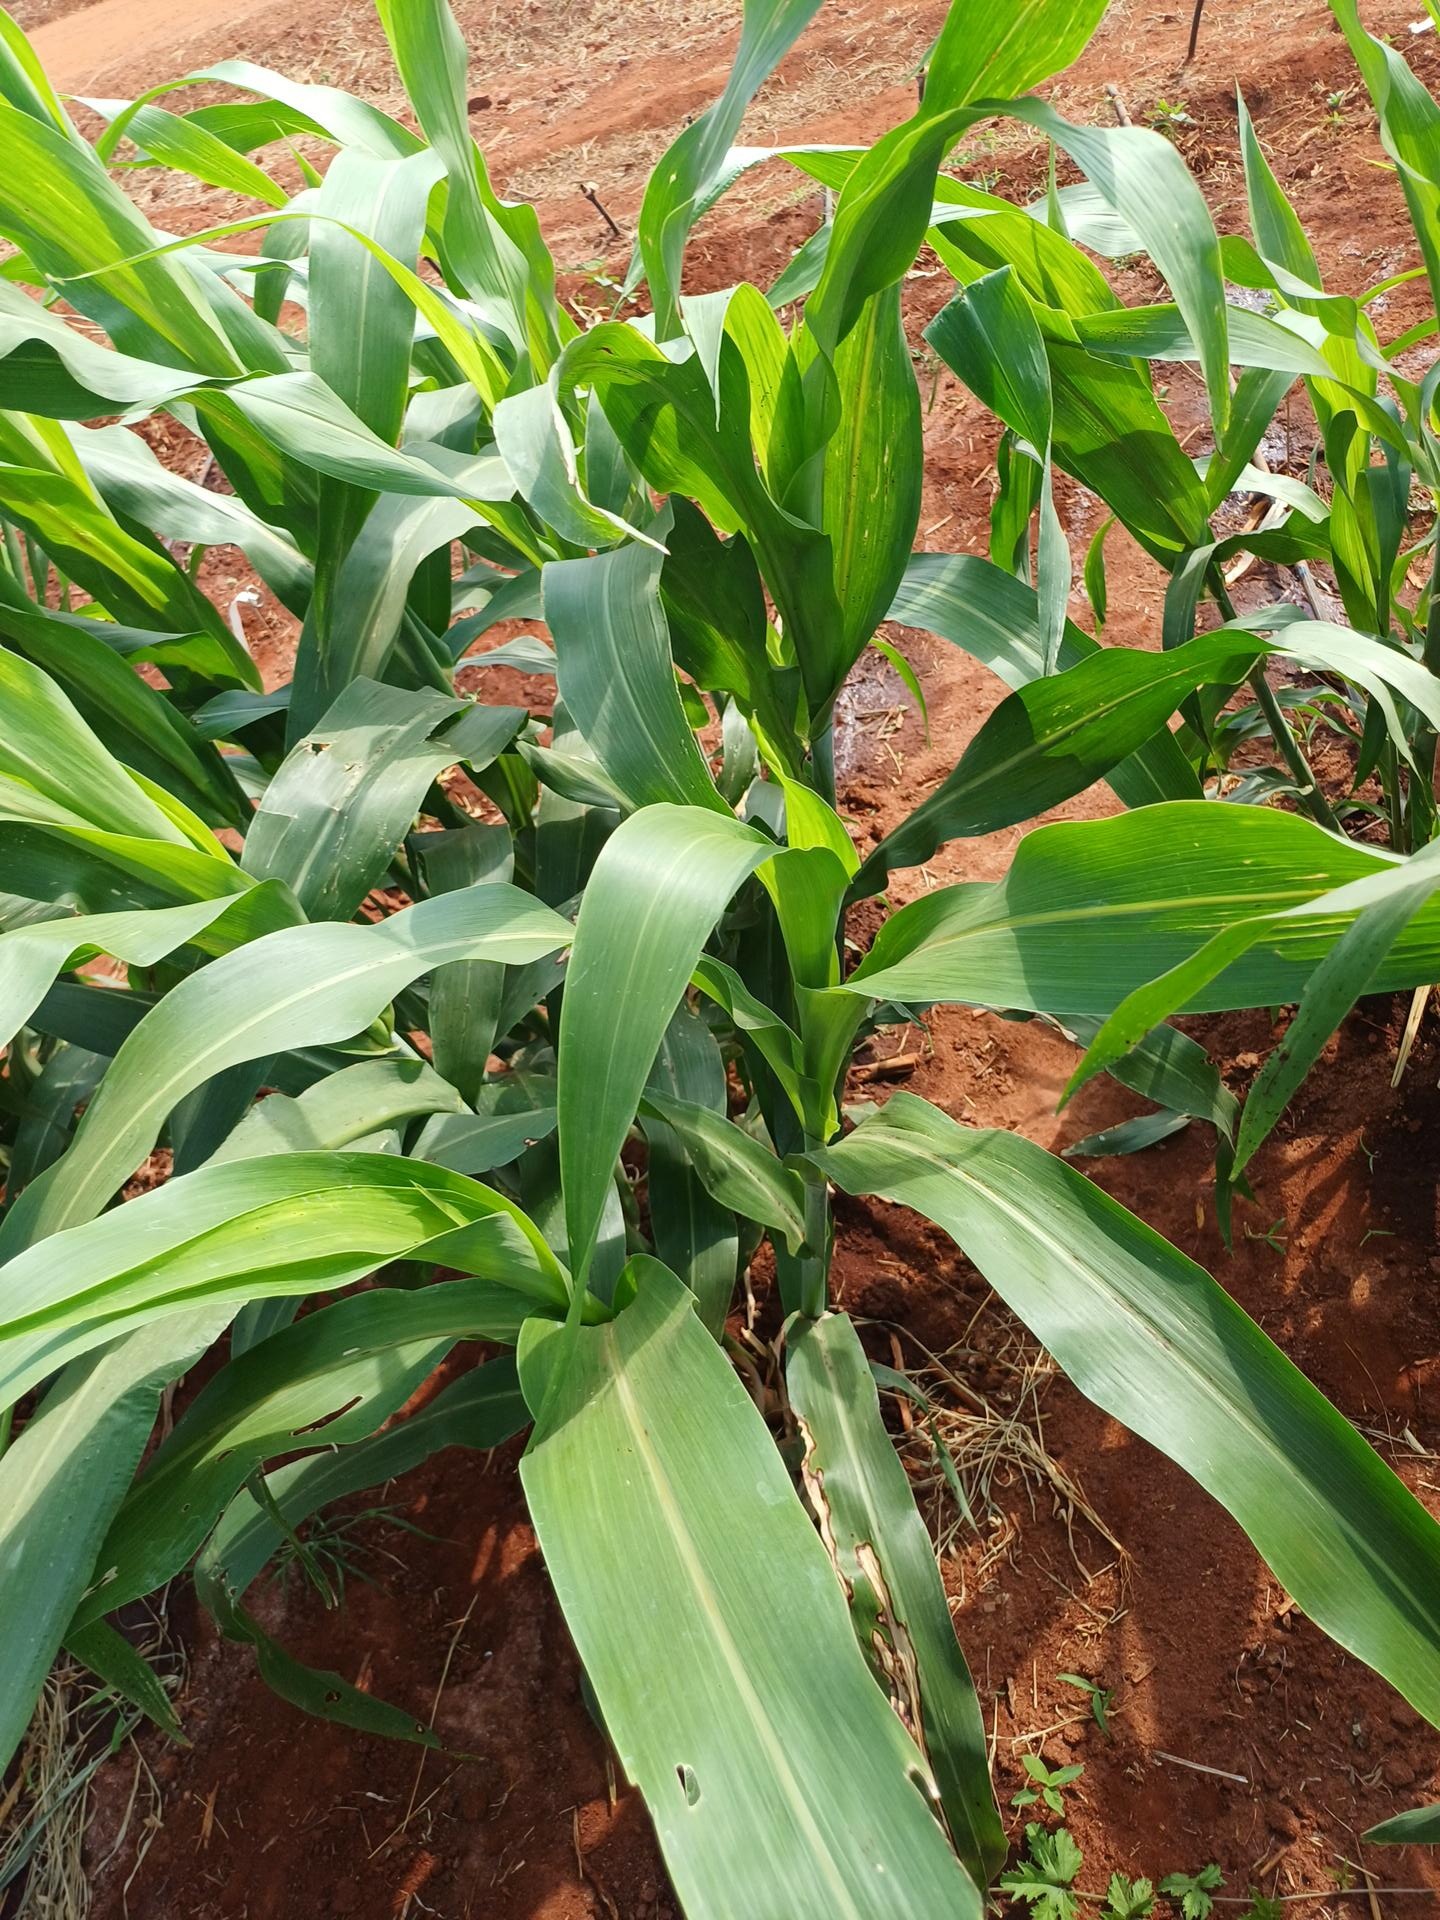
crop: sorghum
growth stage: vegetative
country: Kenya
